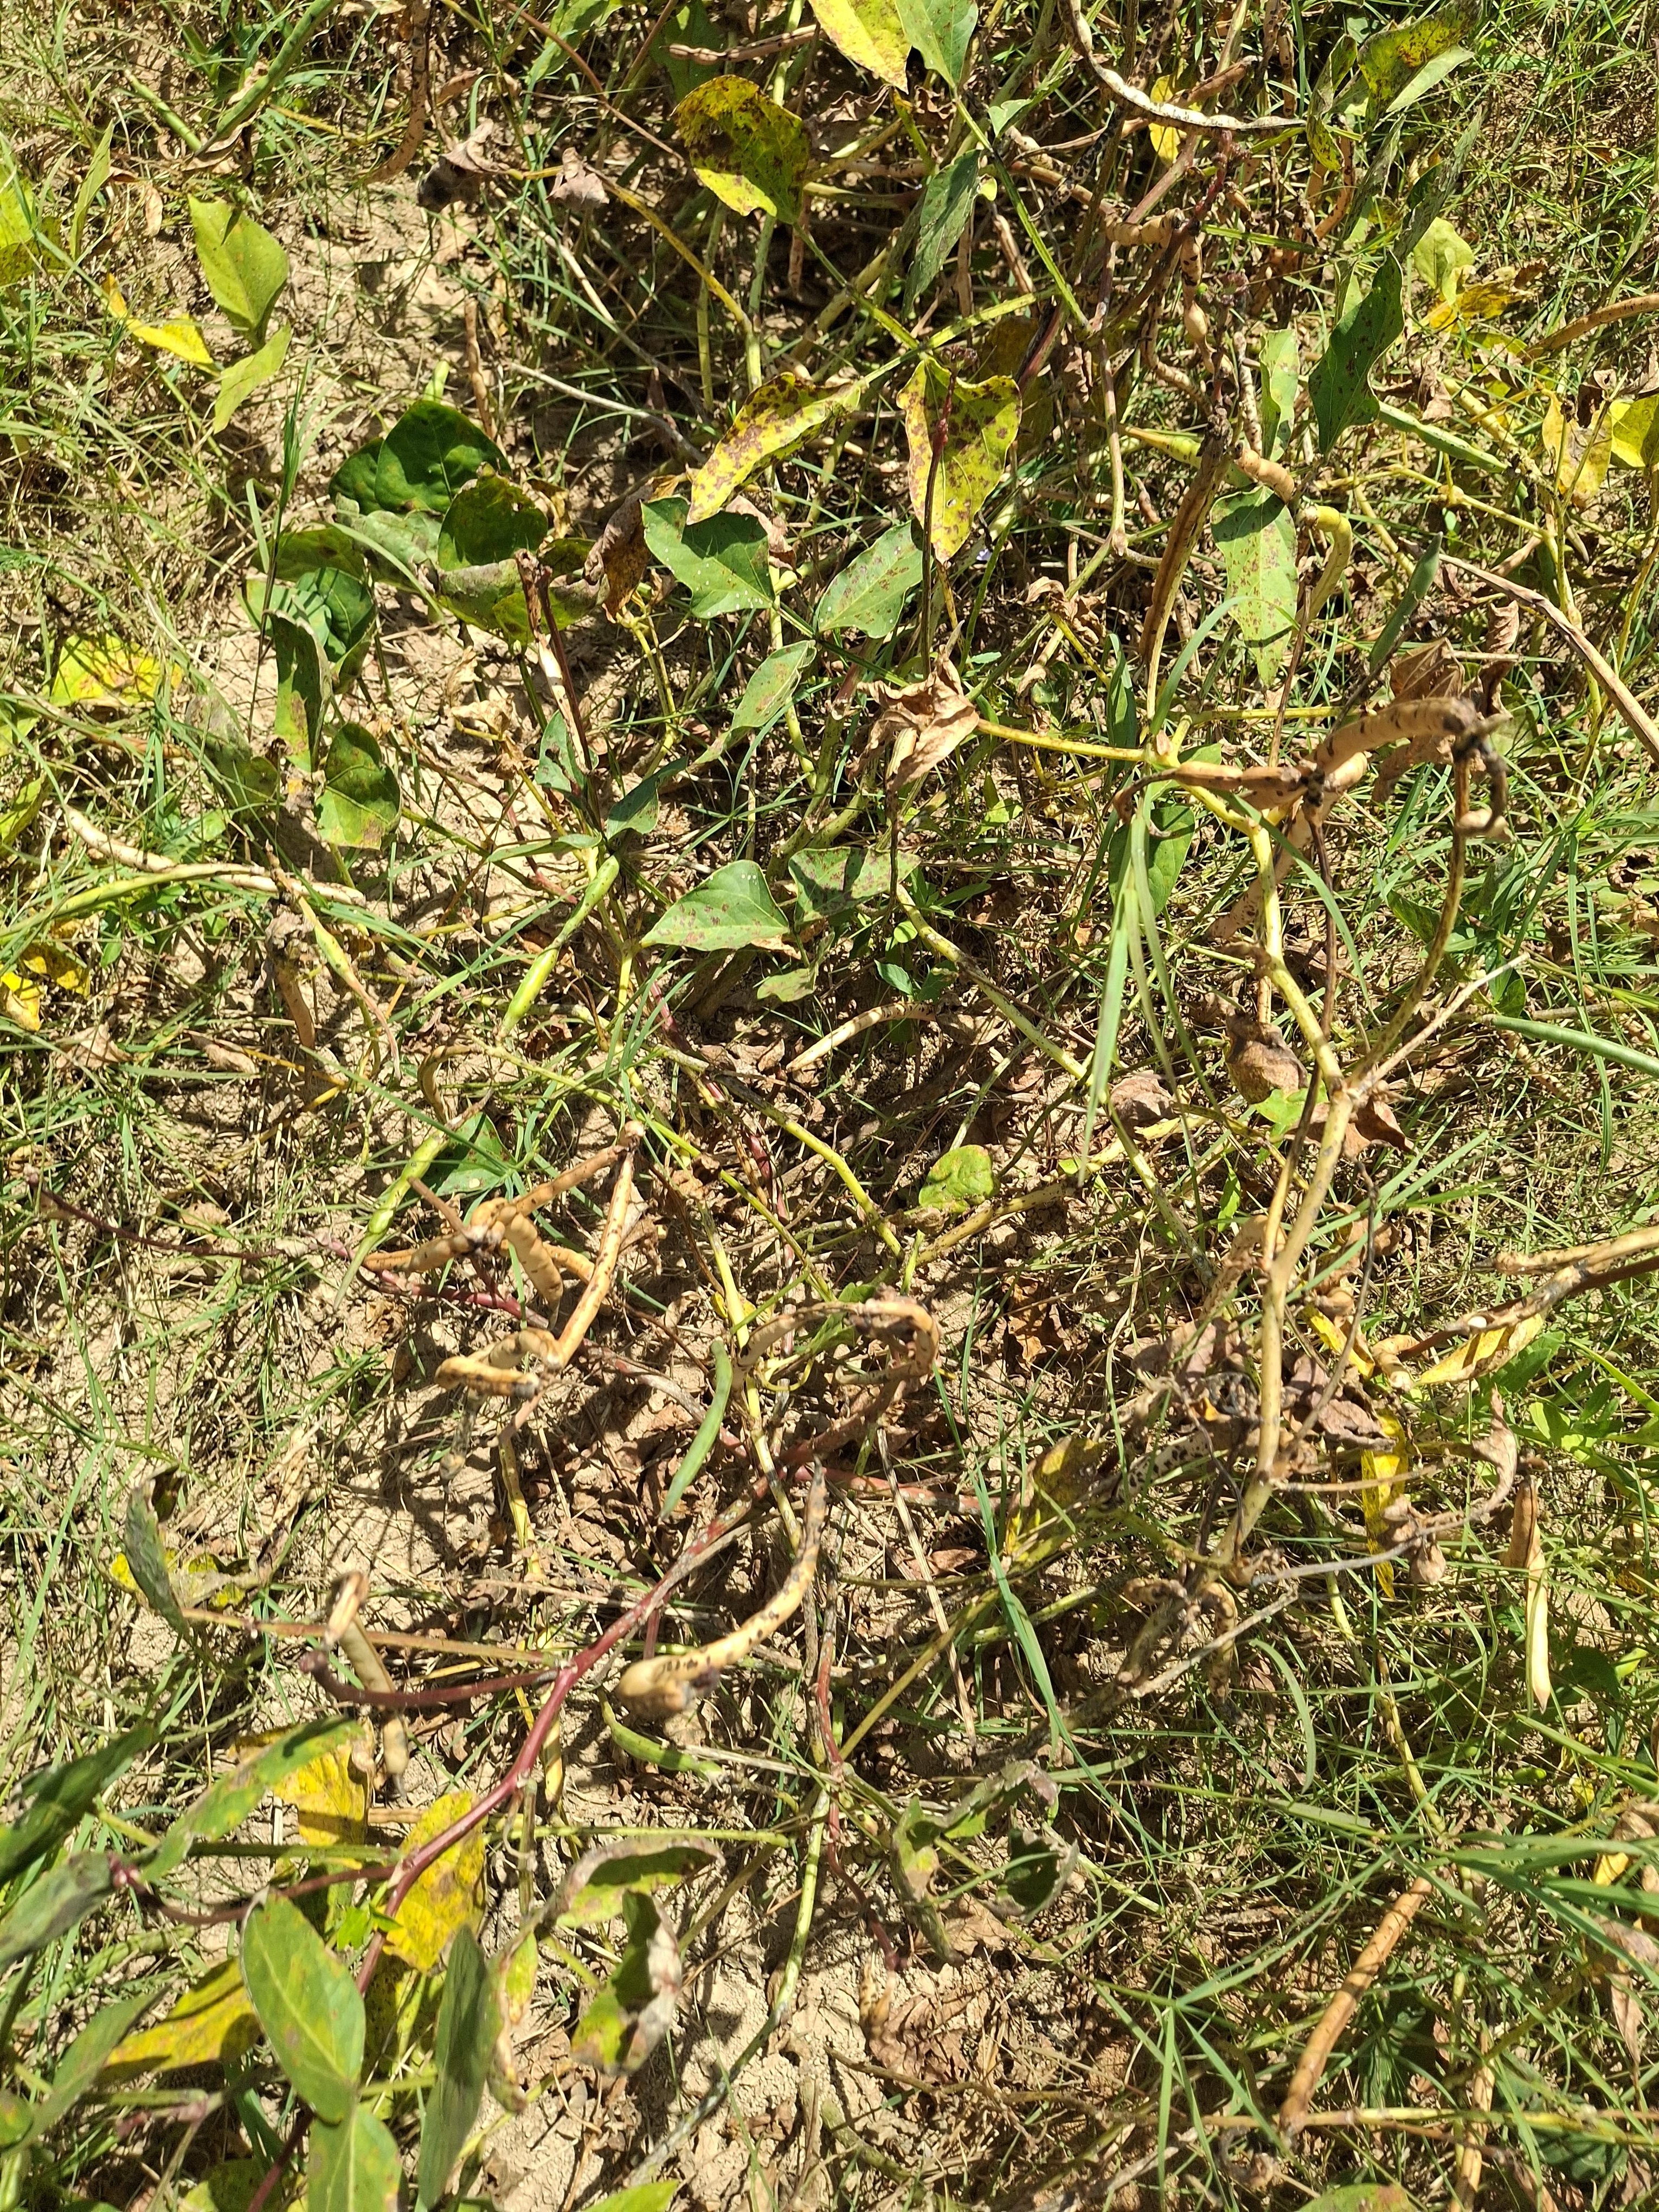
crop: cowpea
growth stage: maturity
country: Nigeria
